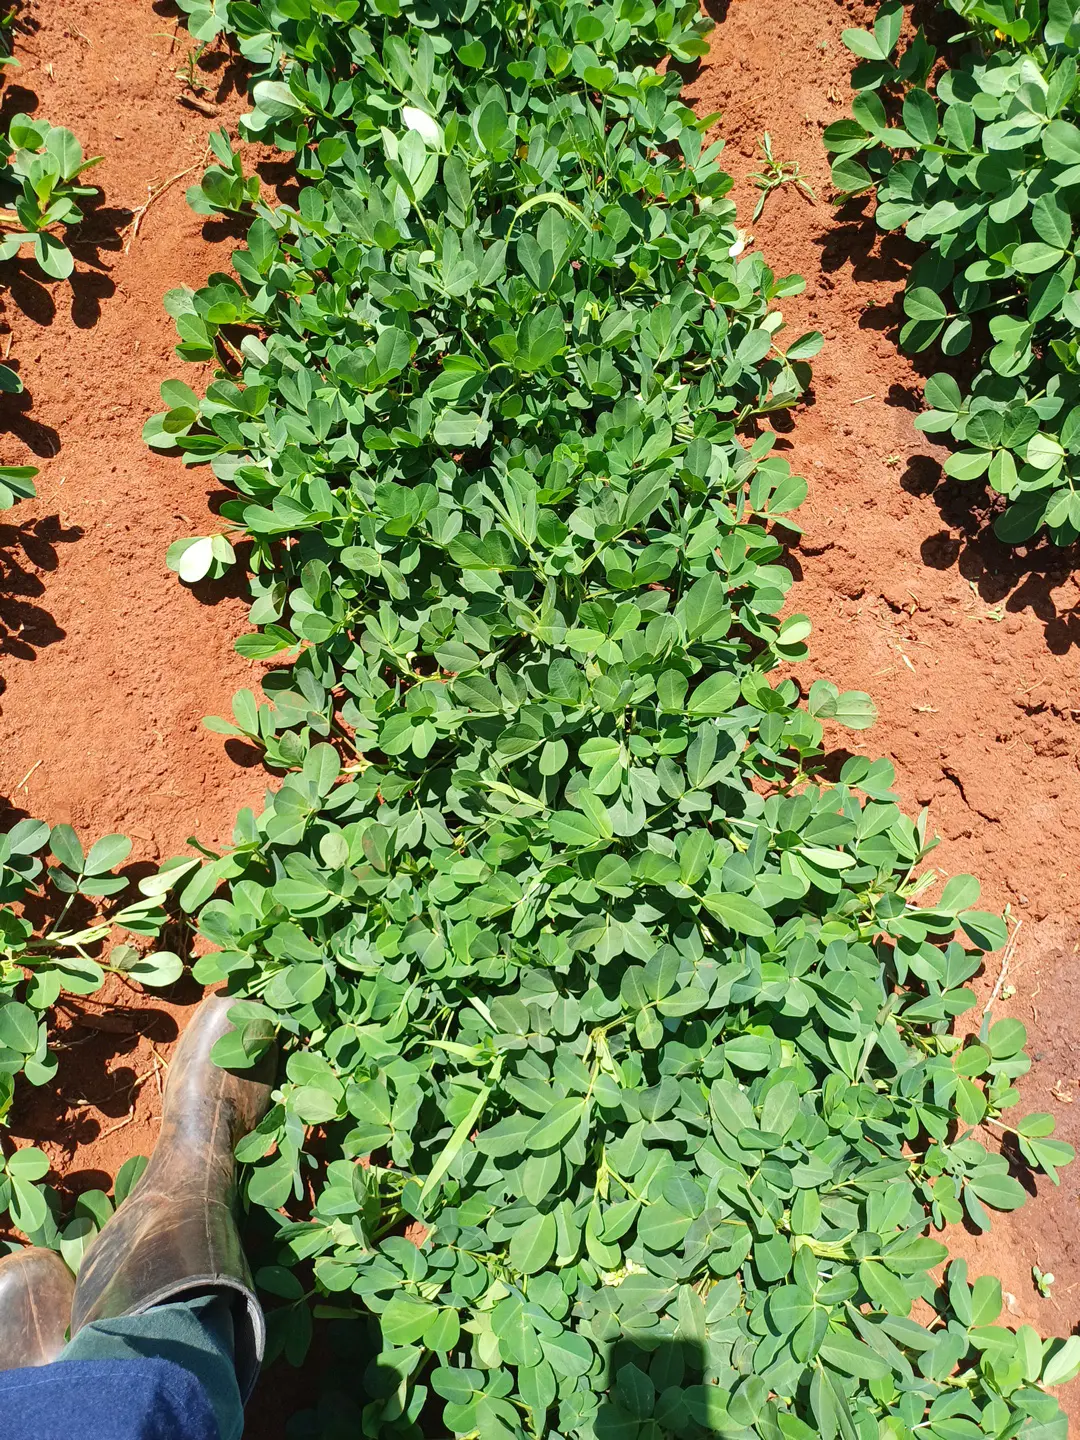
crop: groundnut
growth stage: flowering
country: Kenya
